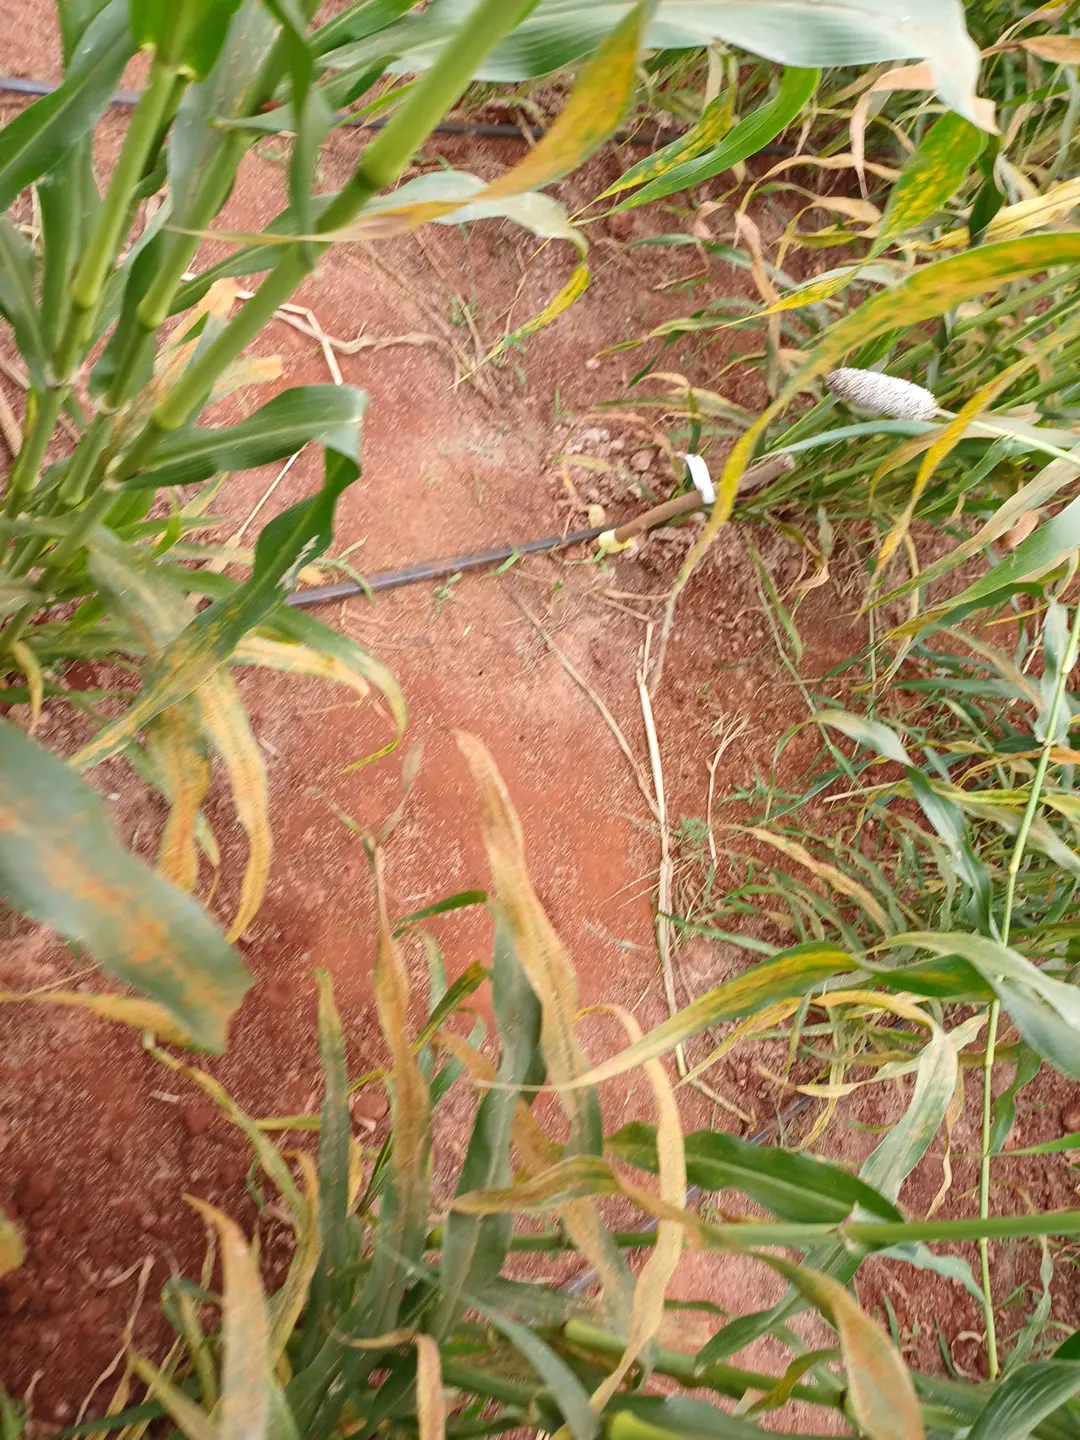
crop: pearl millet
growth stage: filling grain
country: Kenya
